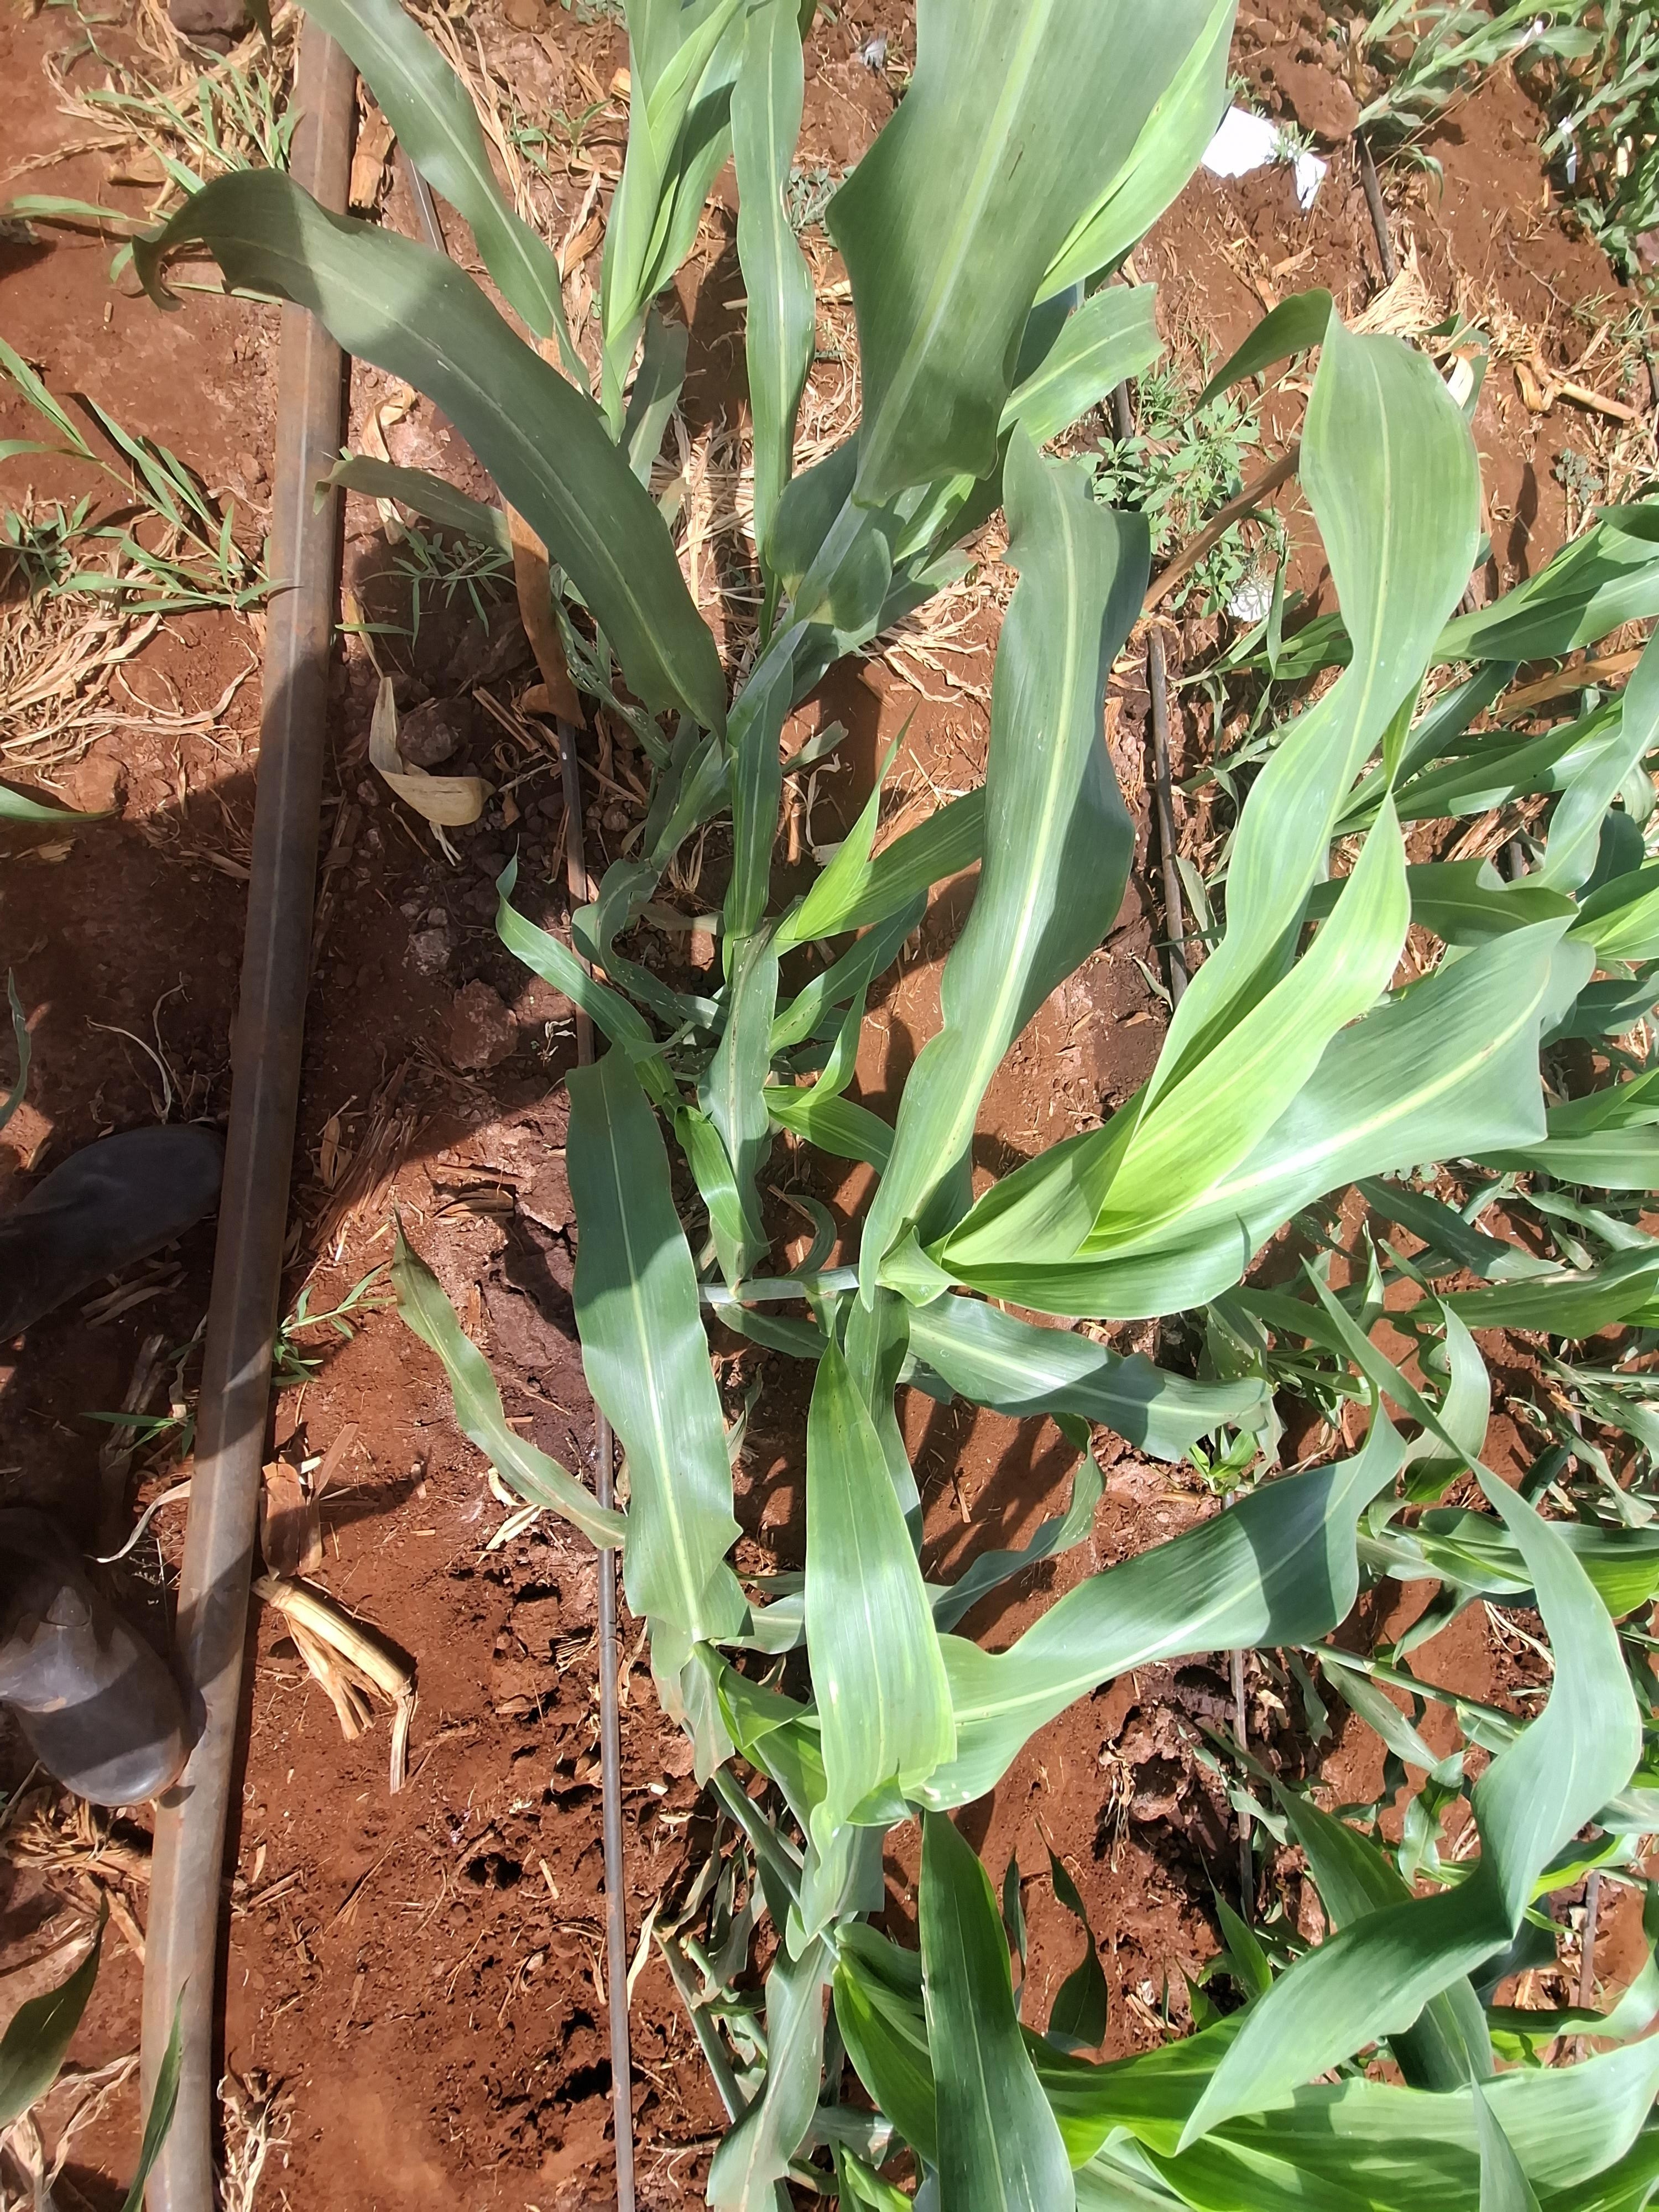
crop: sorghum
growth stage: vegetative
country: Kenya
